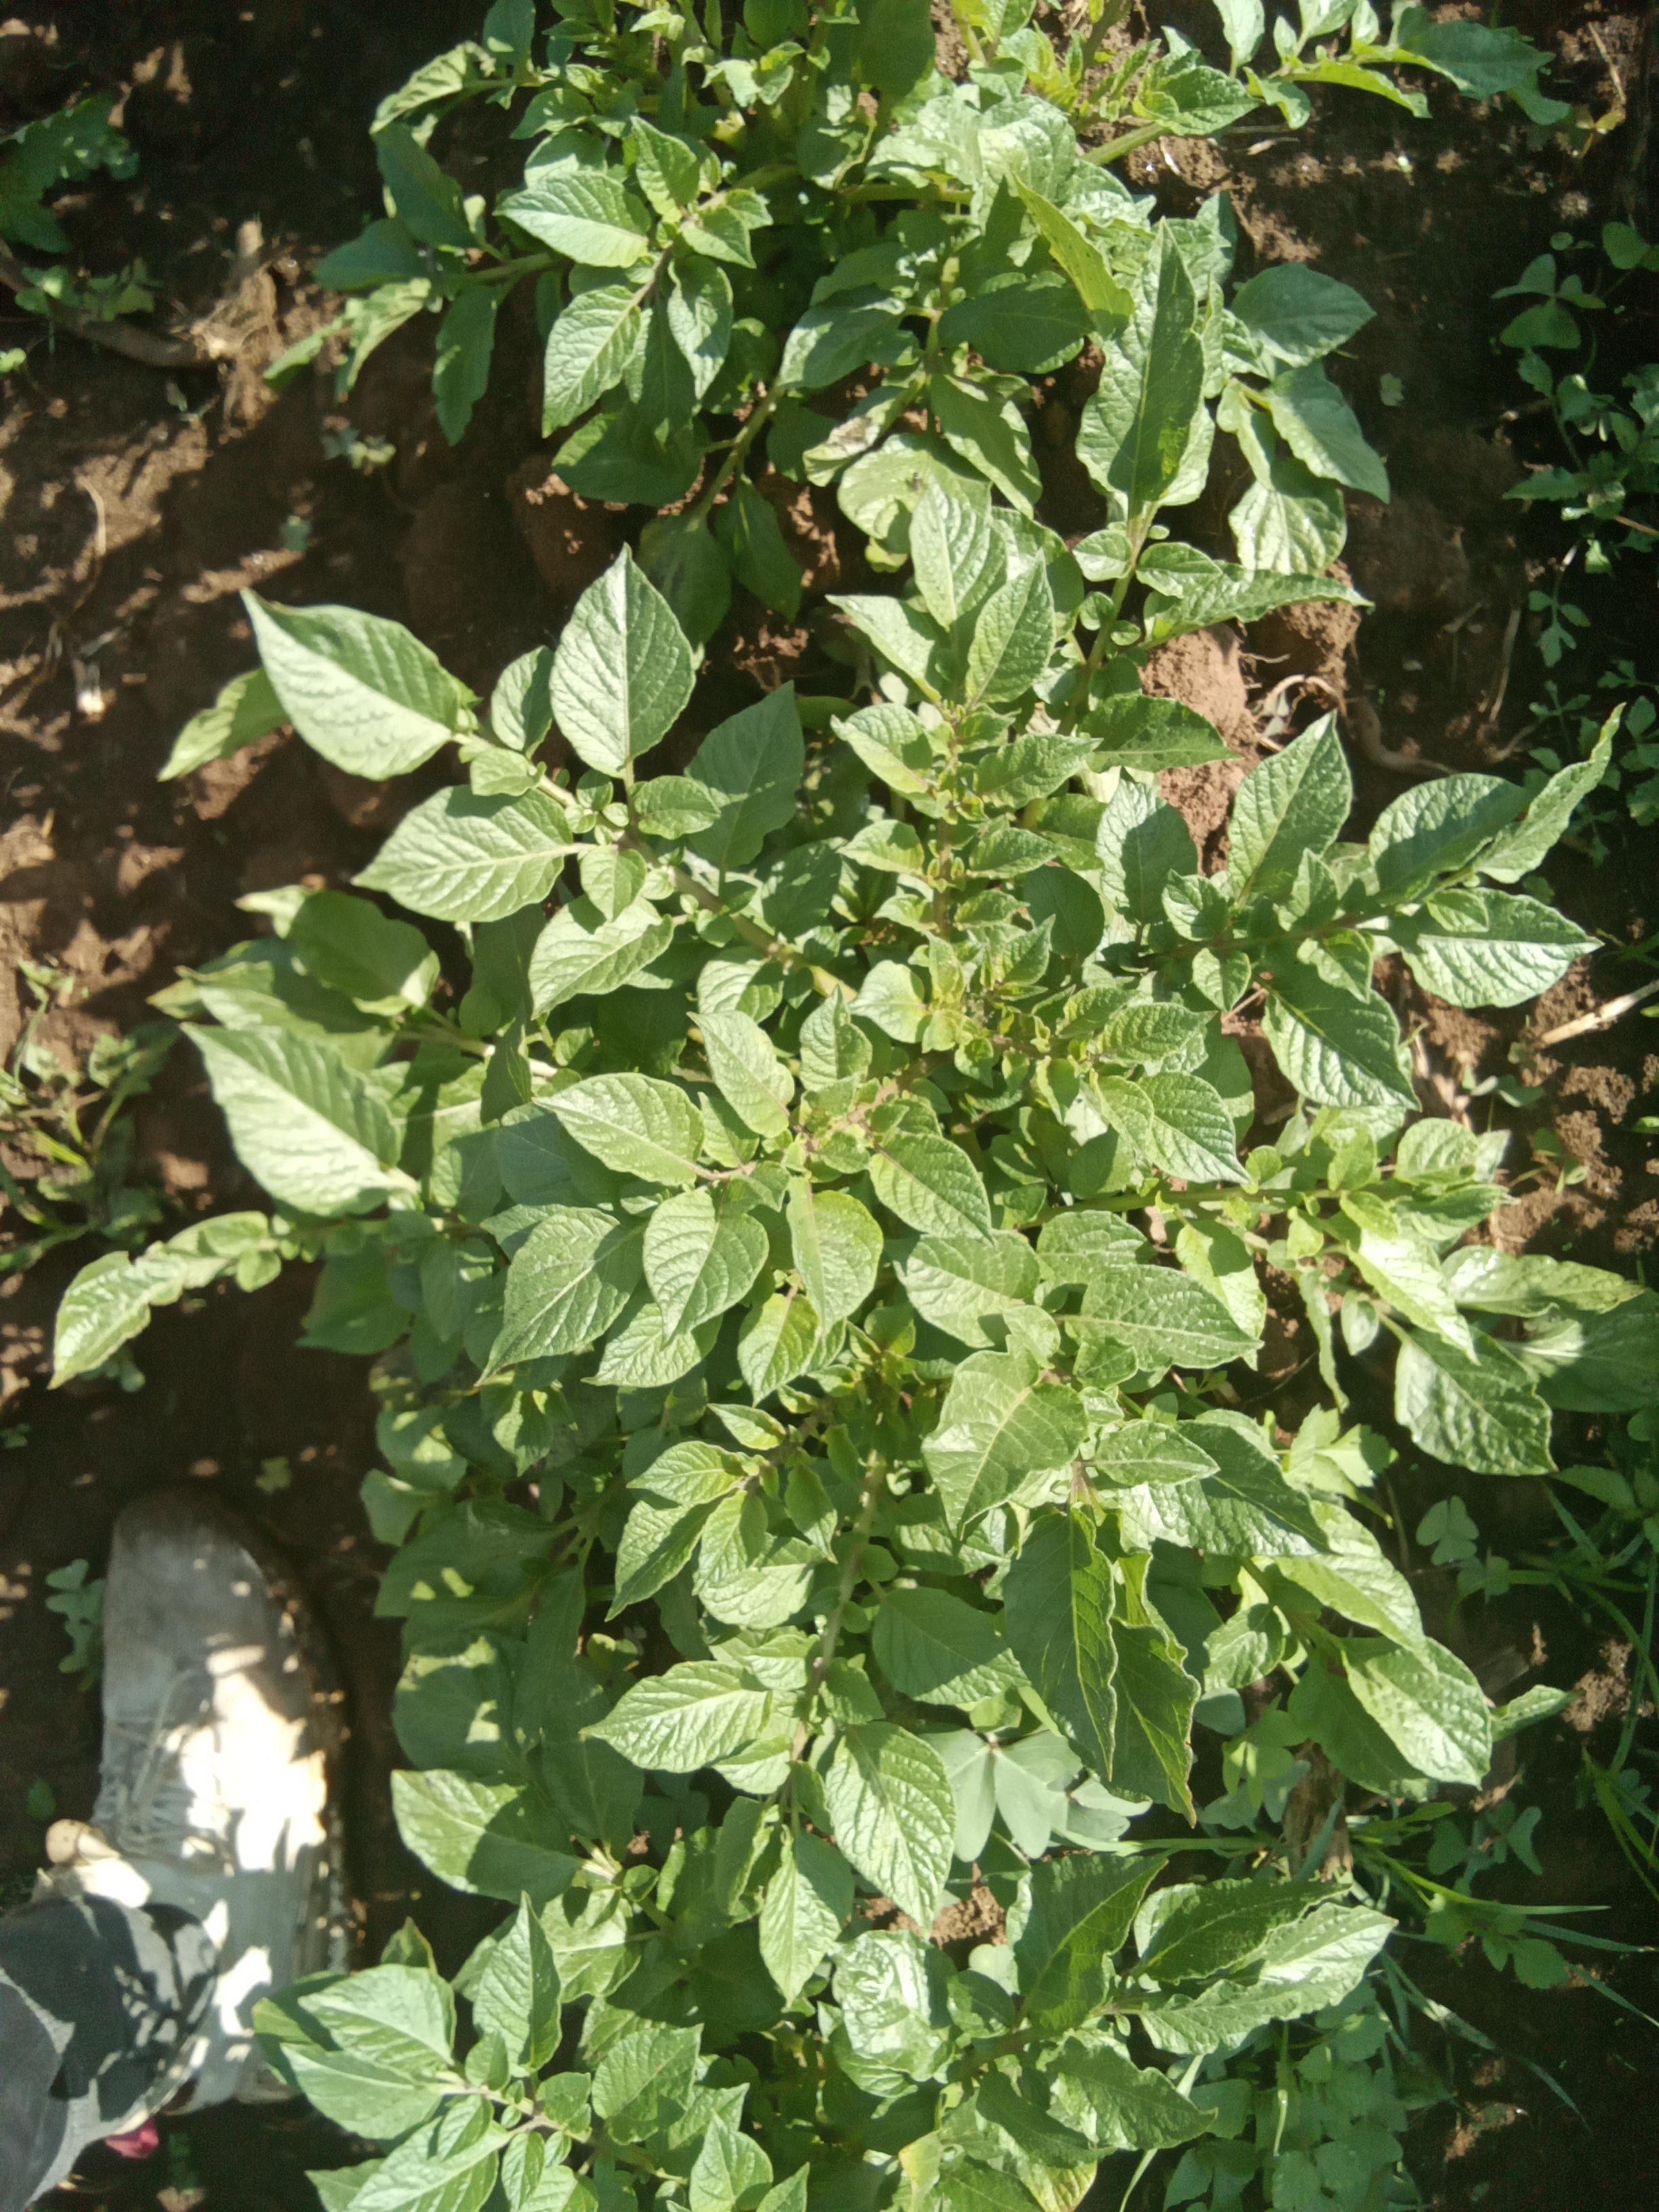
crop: potato
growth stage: vegetative
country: Kenya
